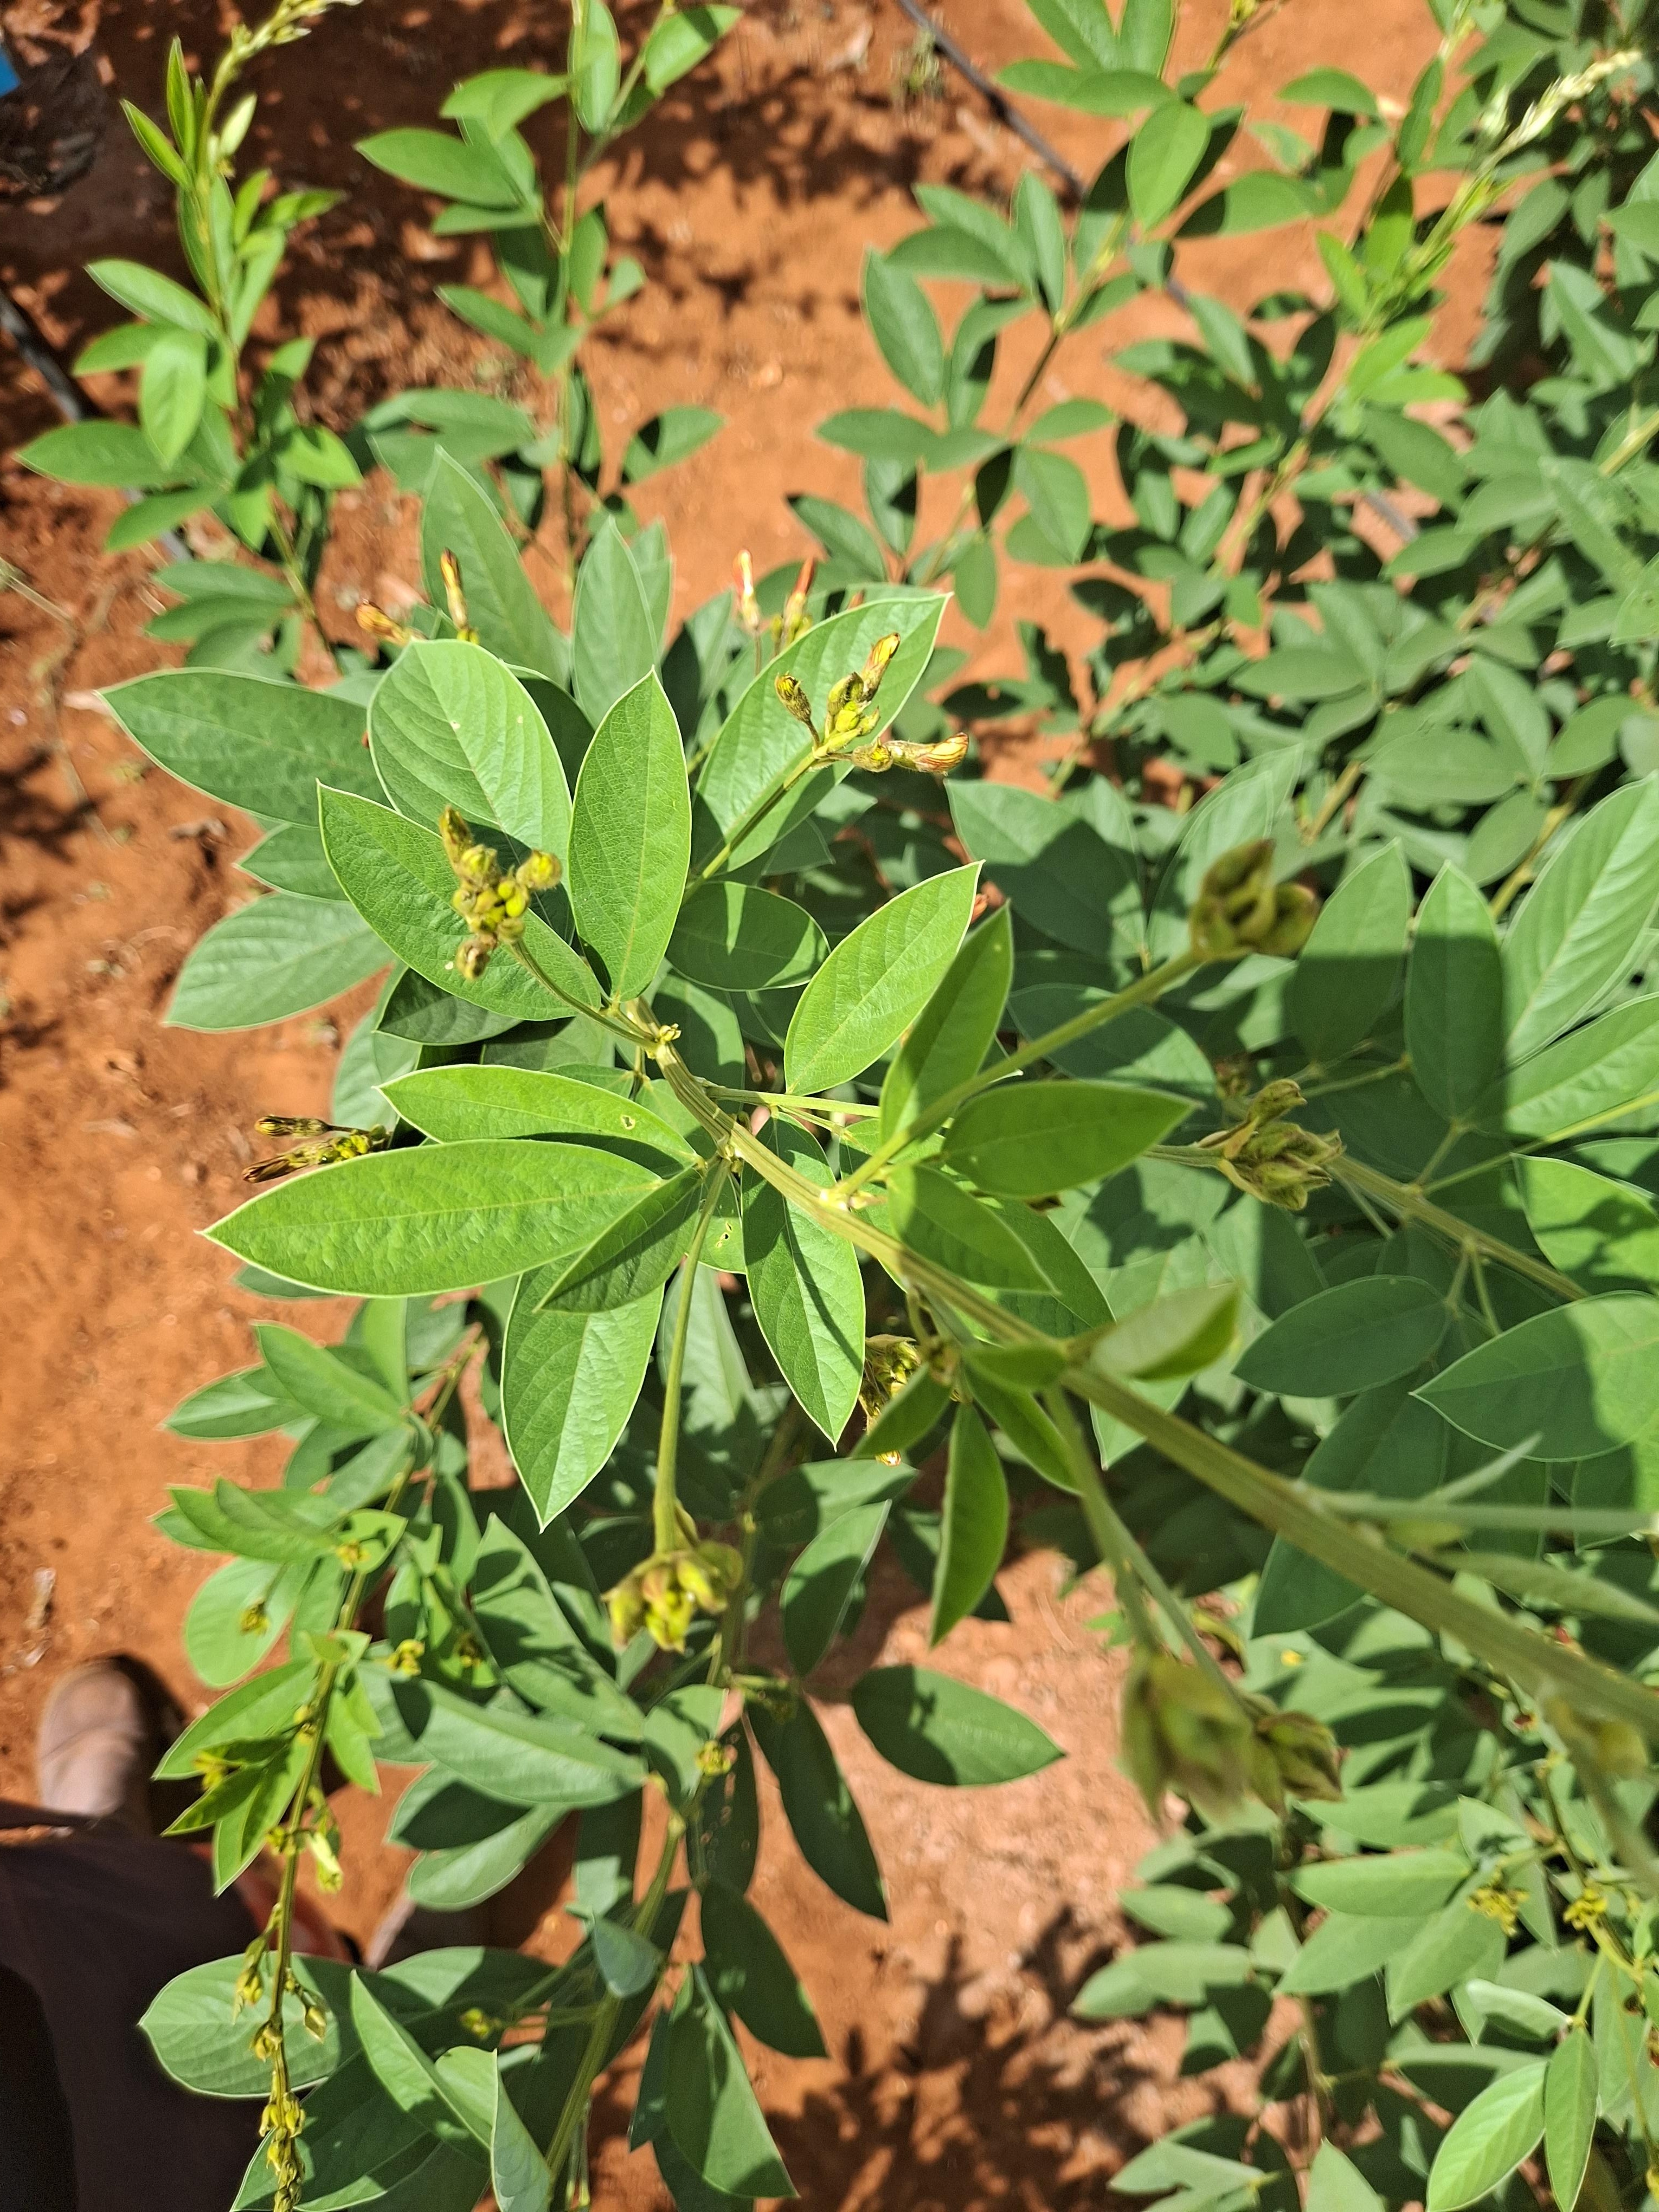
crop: pigeonpea
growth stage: development pod
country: Kenya
